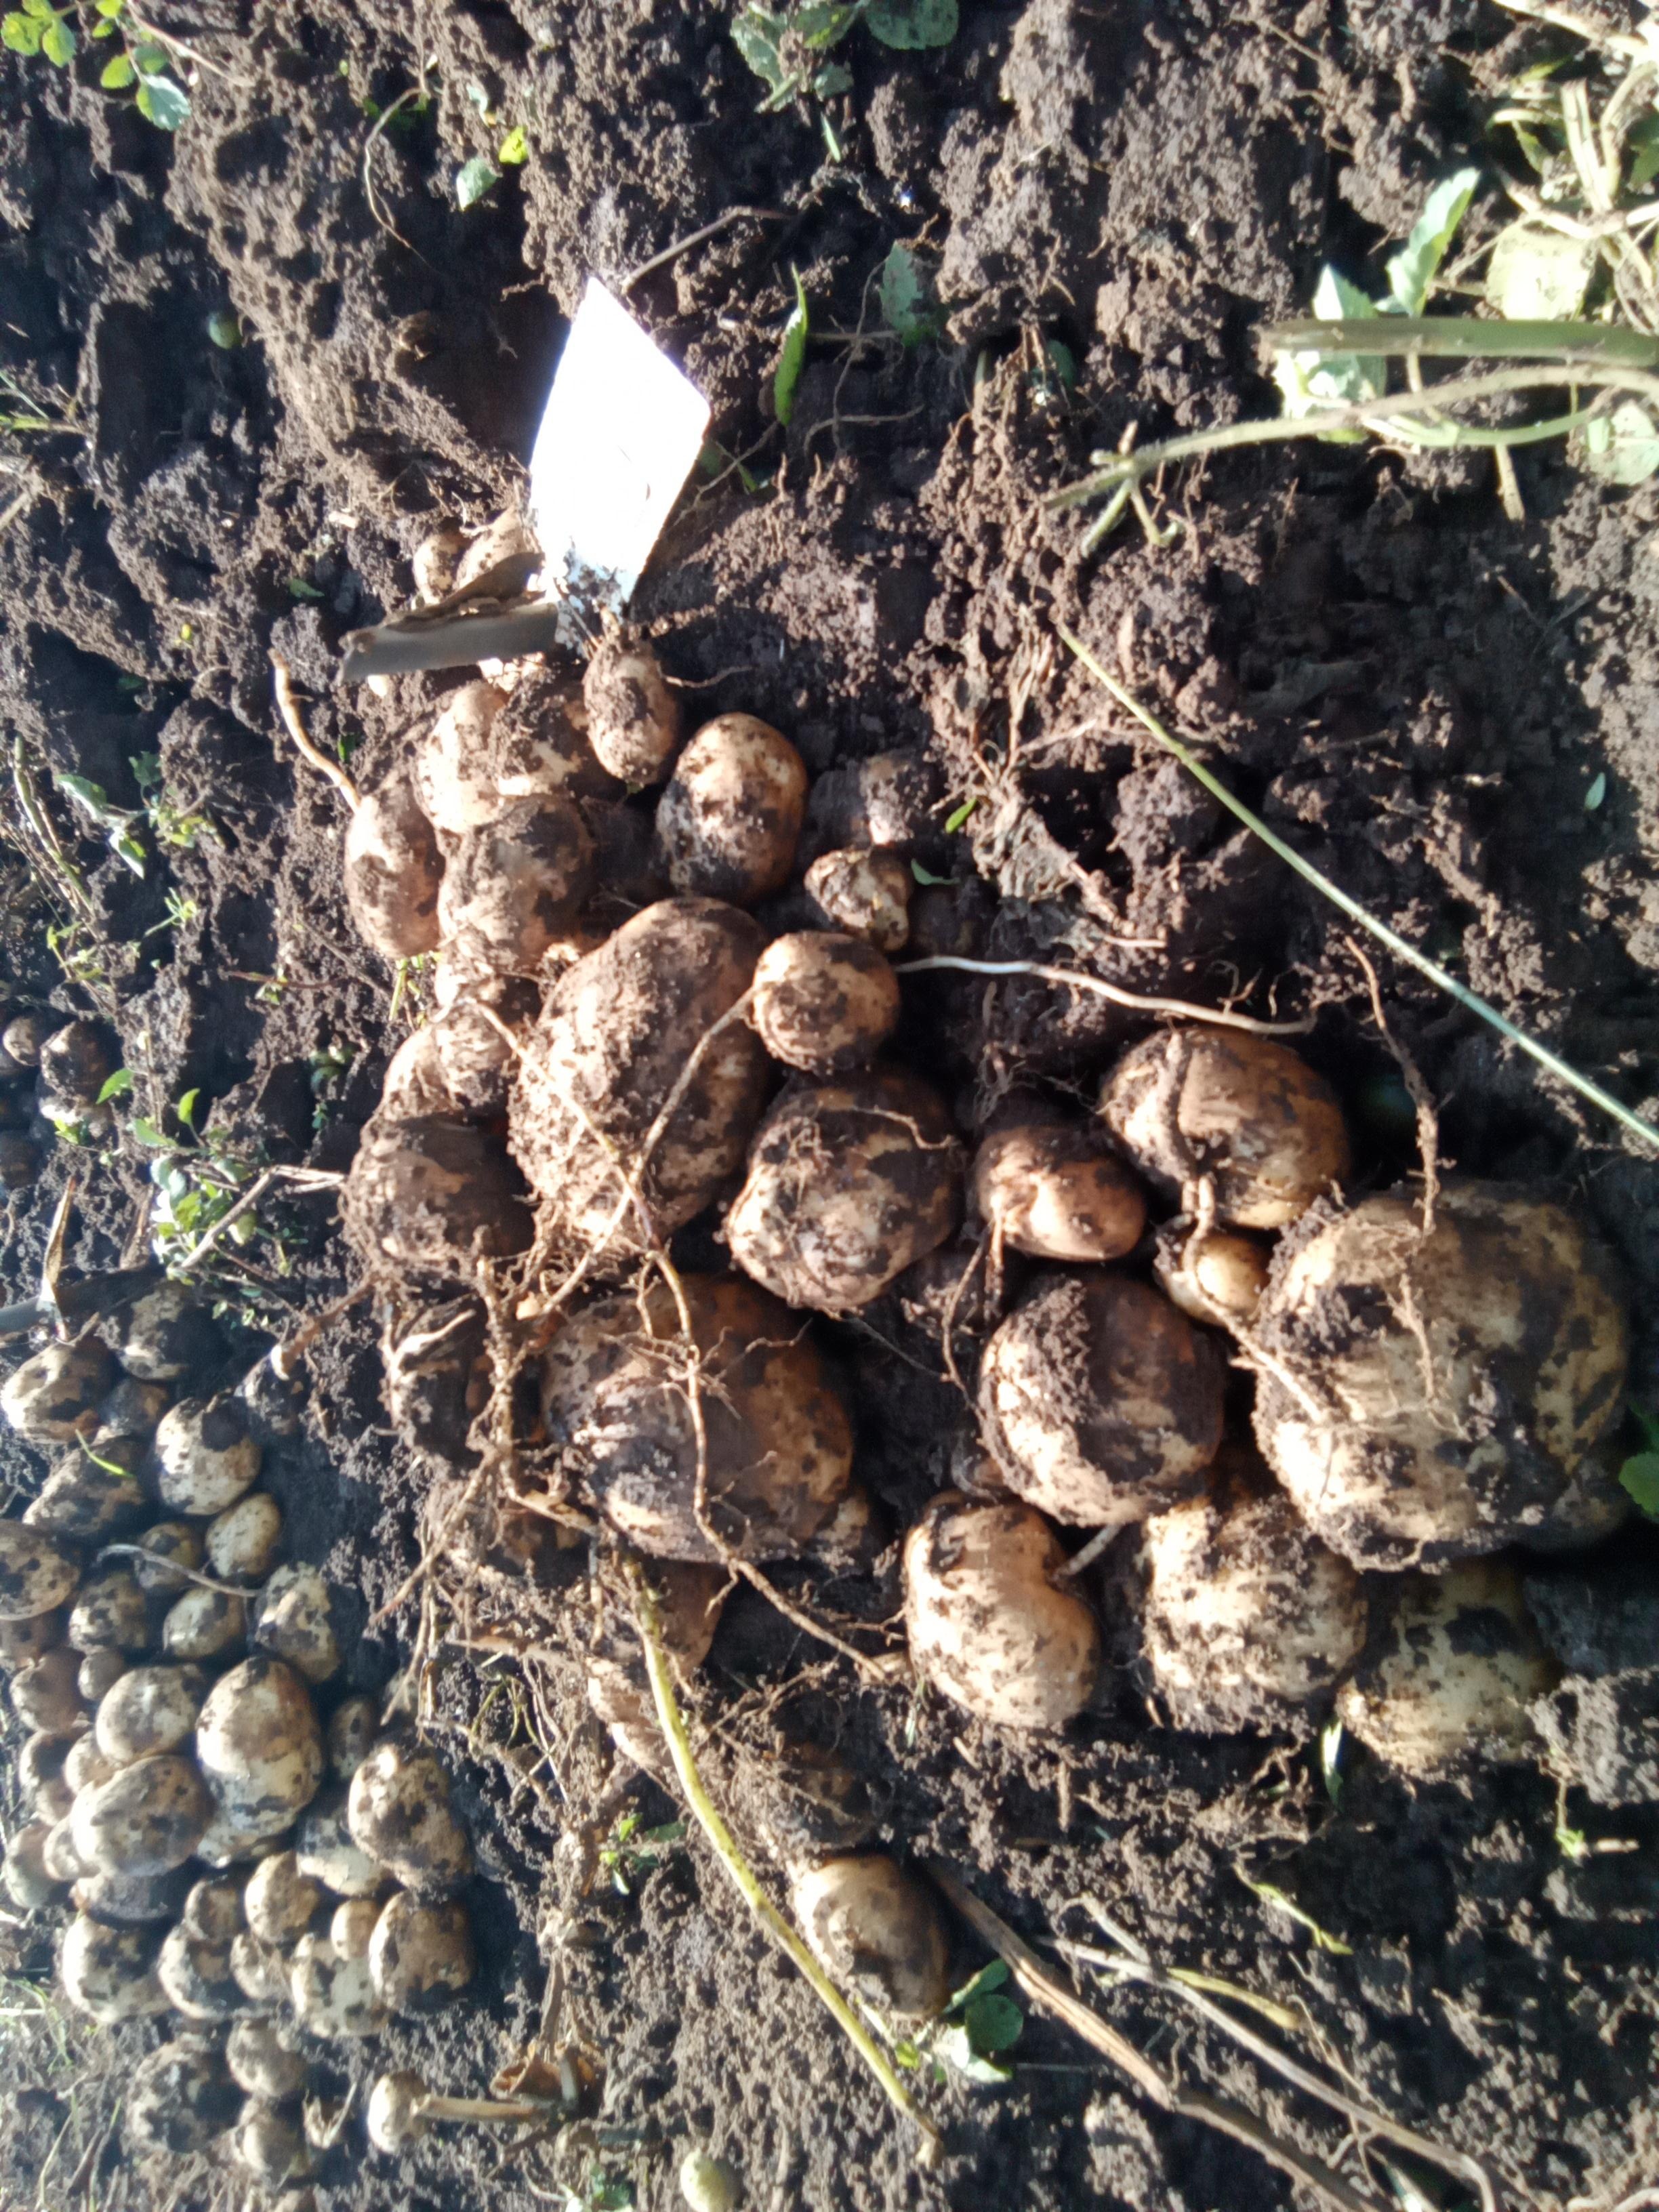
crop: potato
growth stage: harvest
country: Kenya
